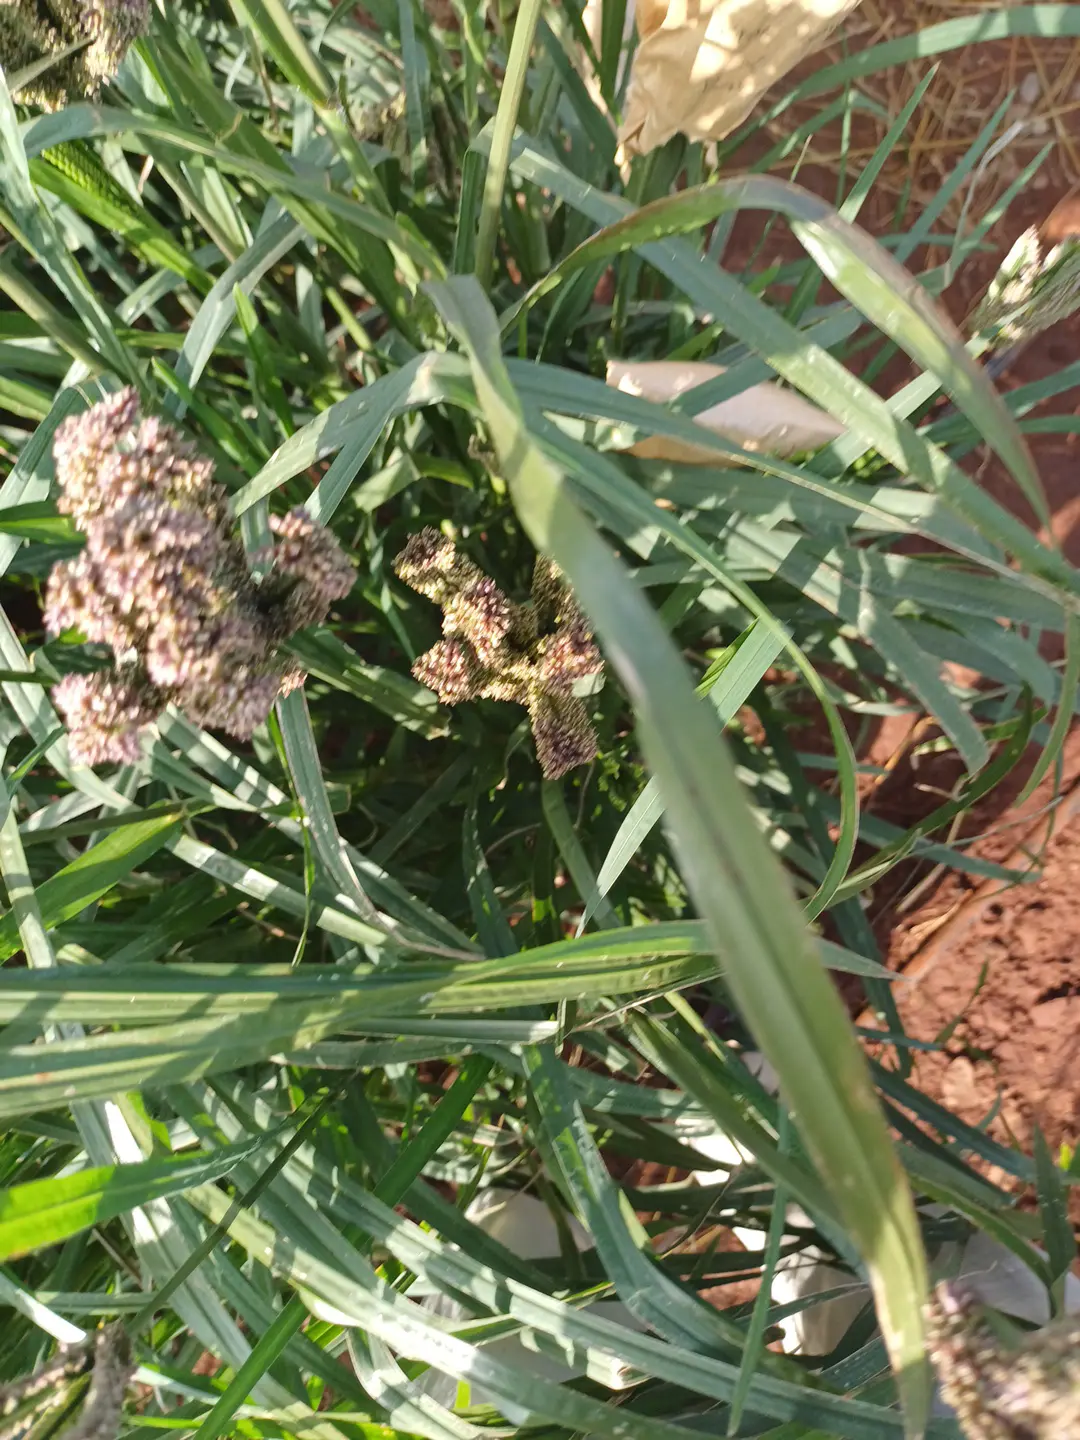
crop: finger millet
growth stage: filling grain
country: Kenya
